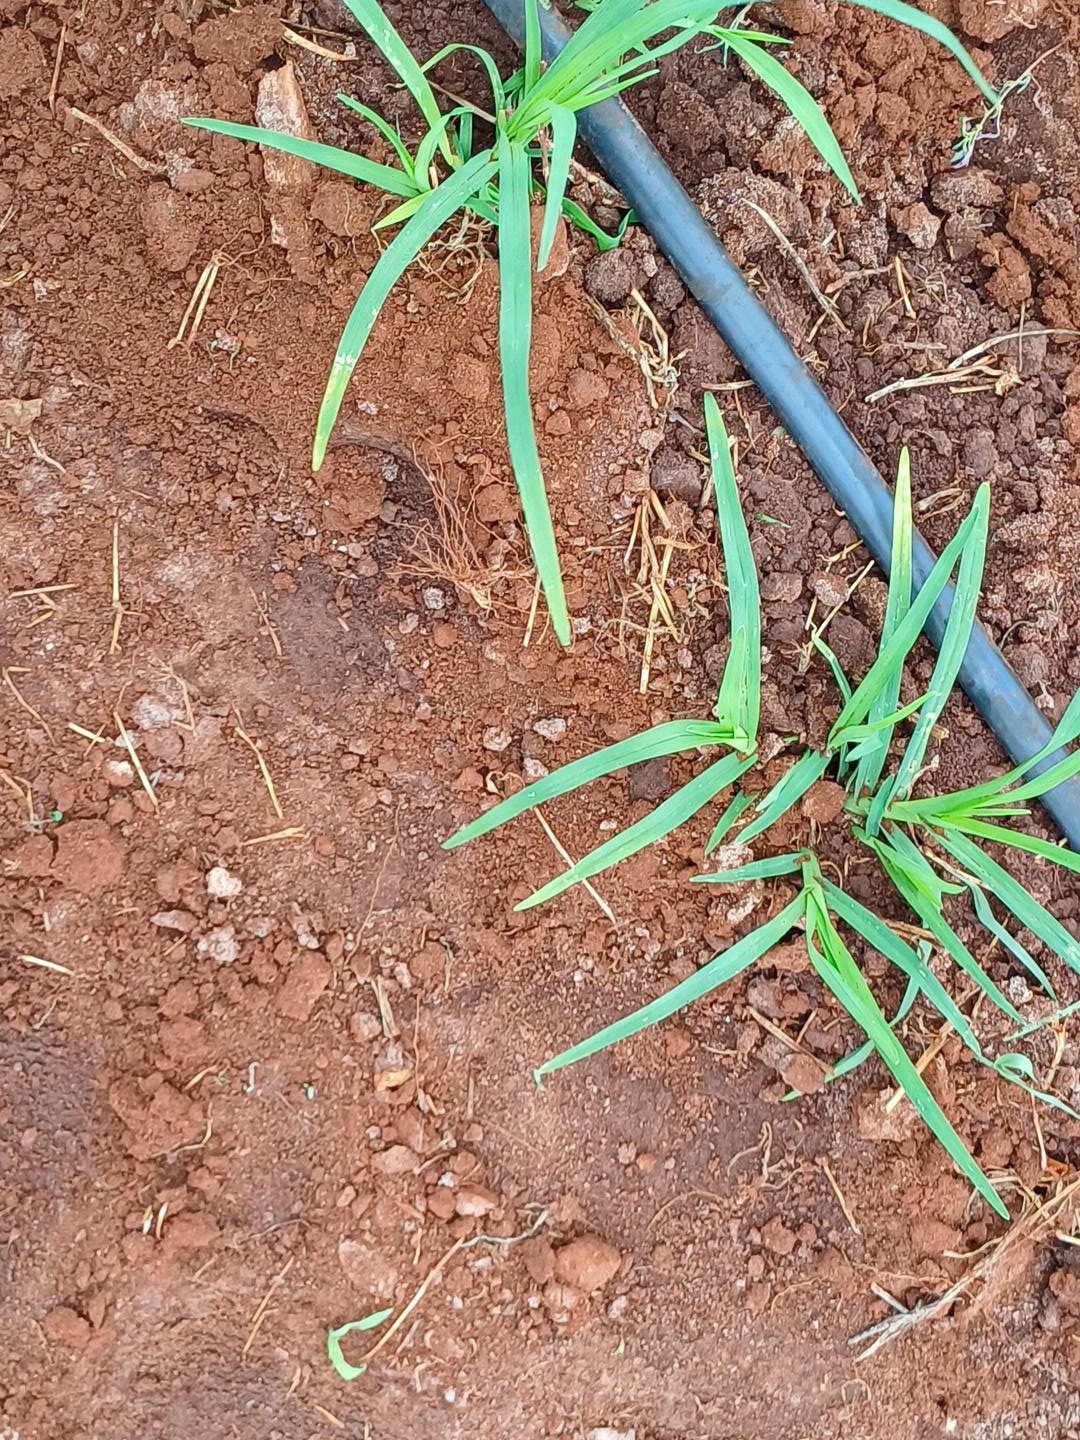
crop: finger millet
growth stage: vegetative
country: Kenya
